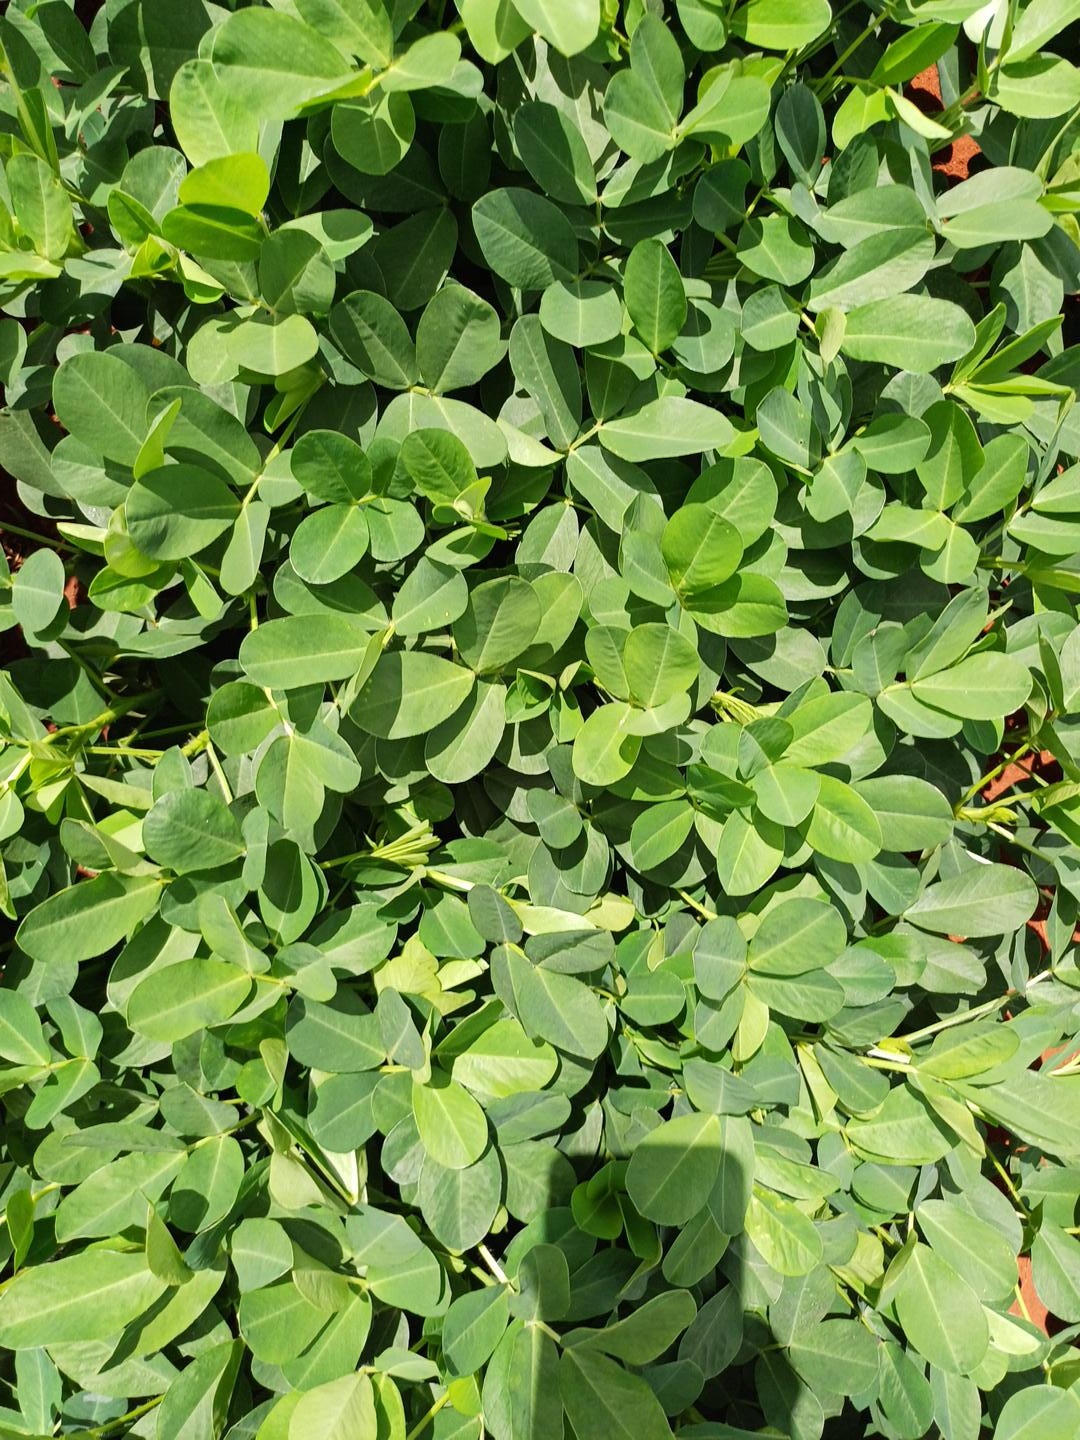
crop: groundnut
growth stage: flowering
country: Kenya
